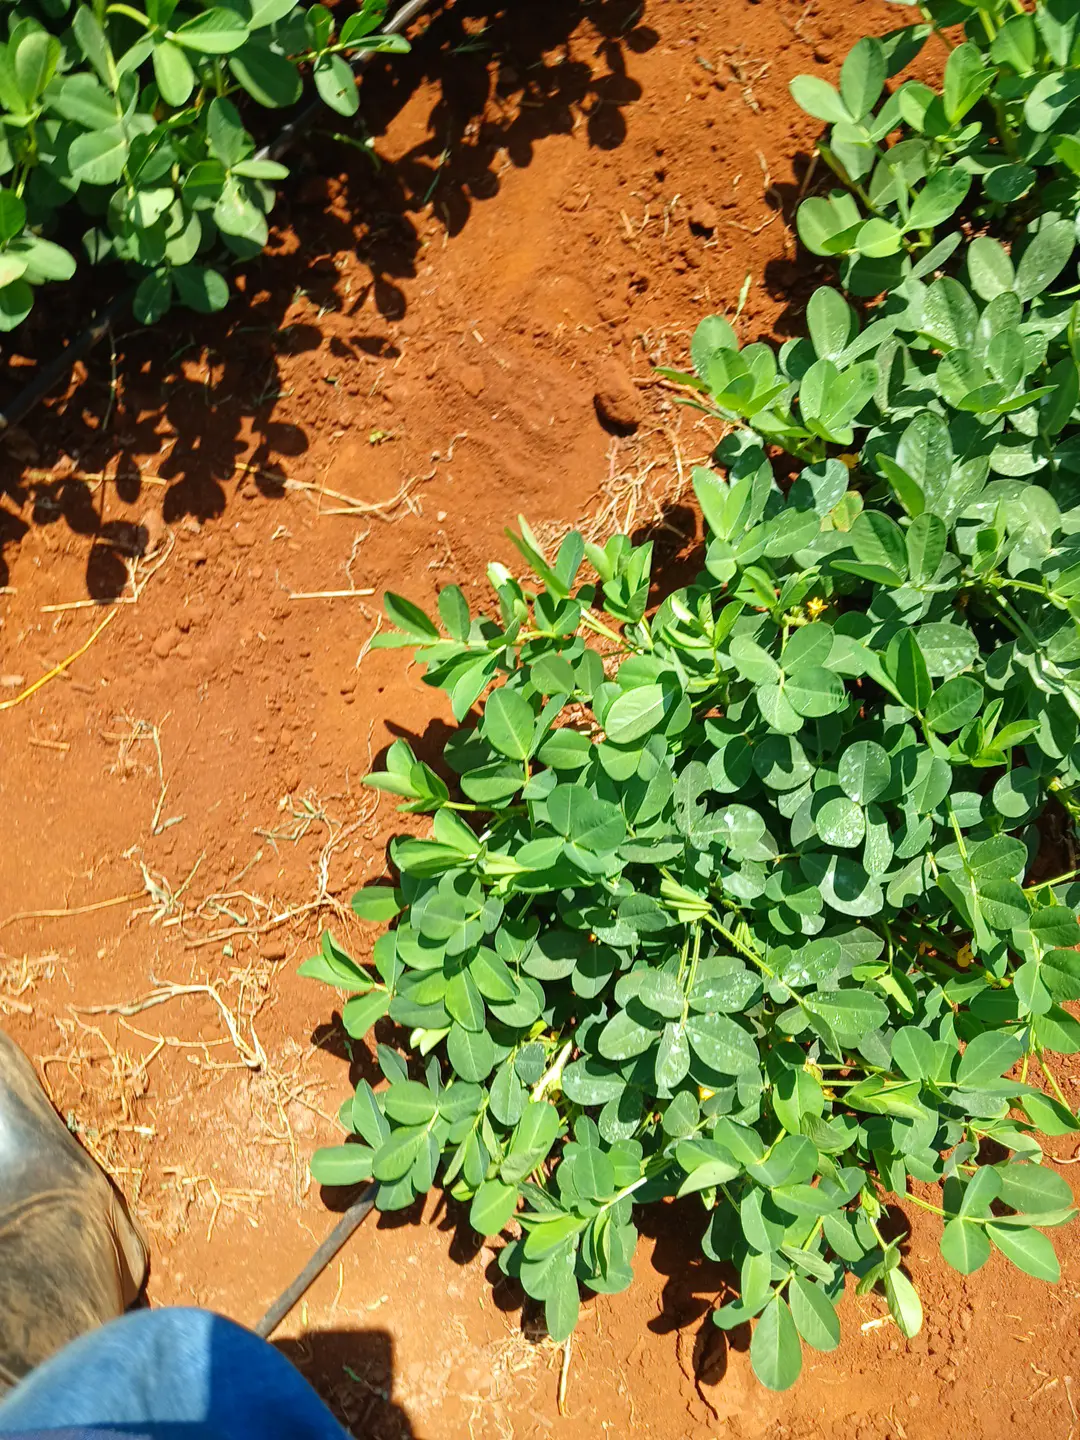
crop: groundnut
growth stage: flowering
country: Kenya
